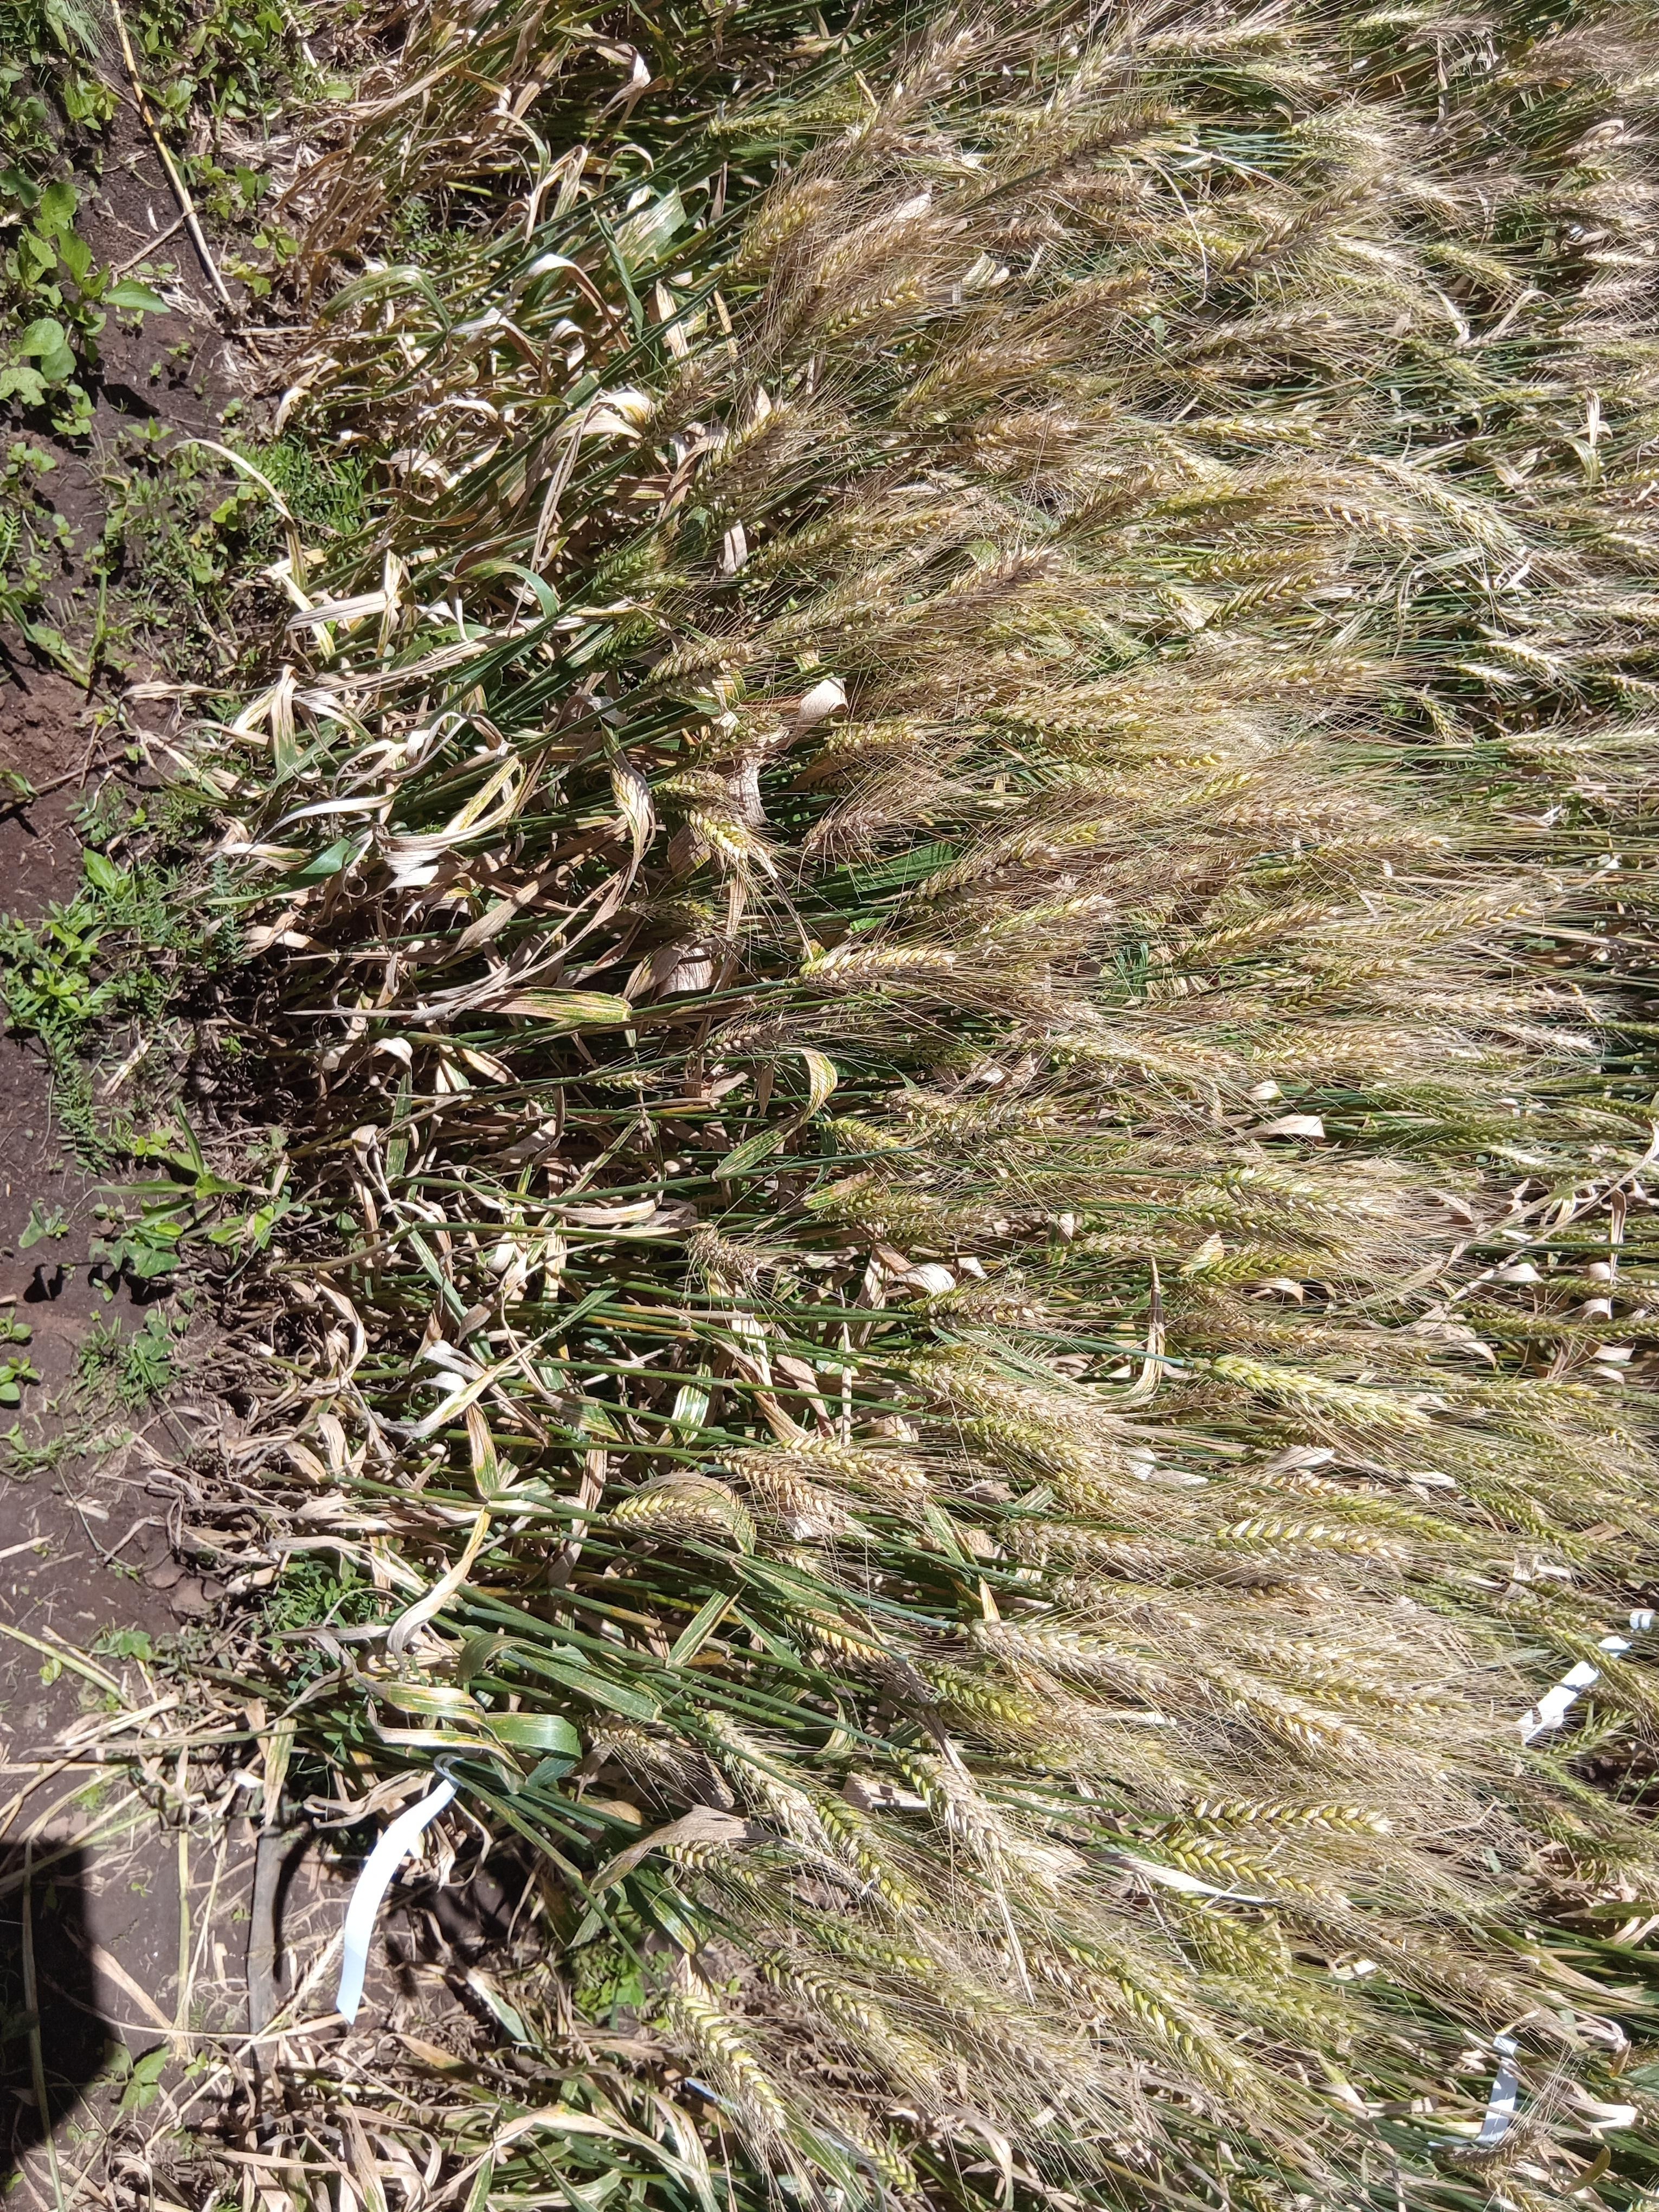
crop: wheat
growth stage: maturity
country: Kenya
